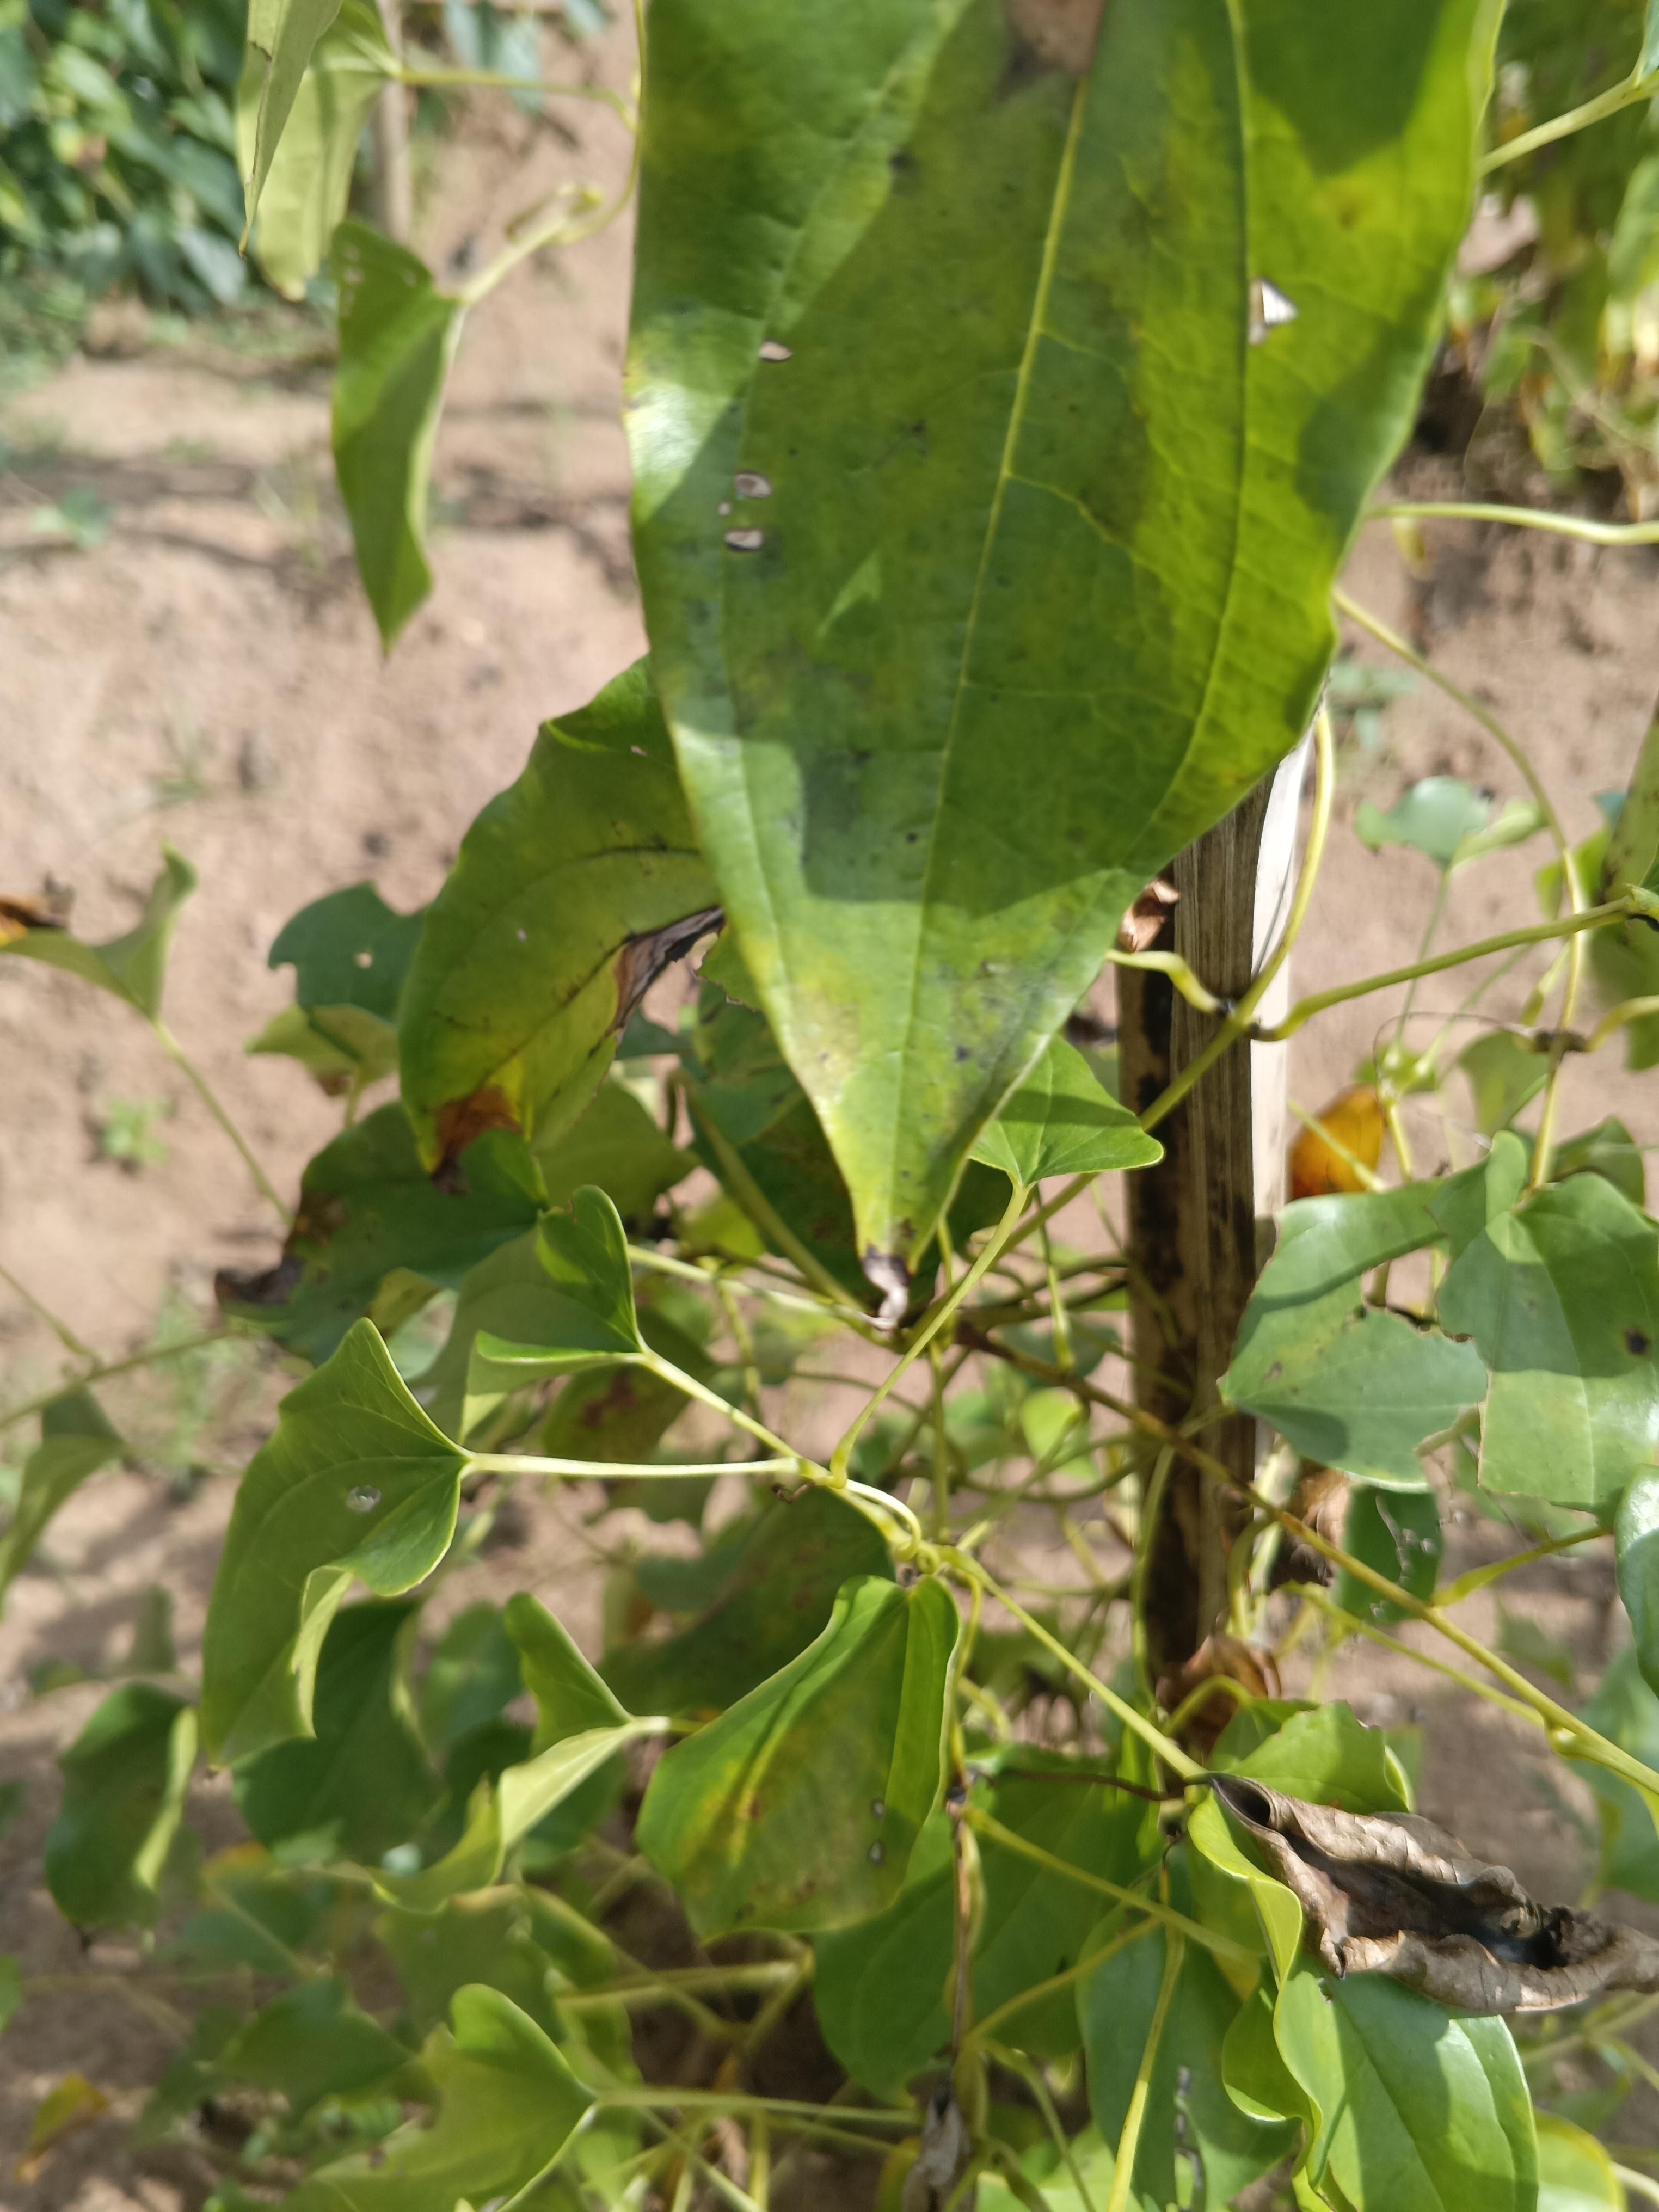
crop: yam
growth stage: maturity
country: Nigeria
